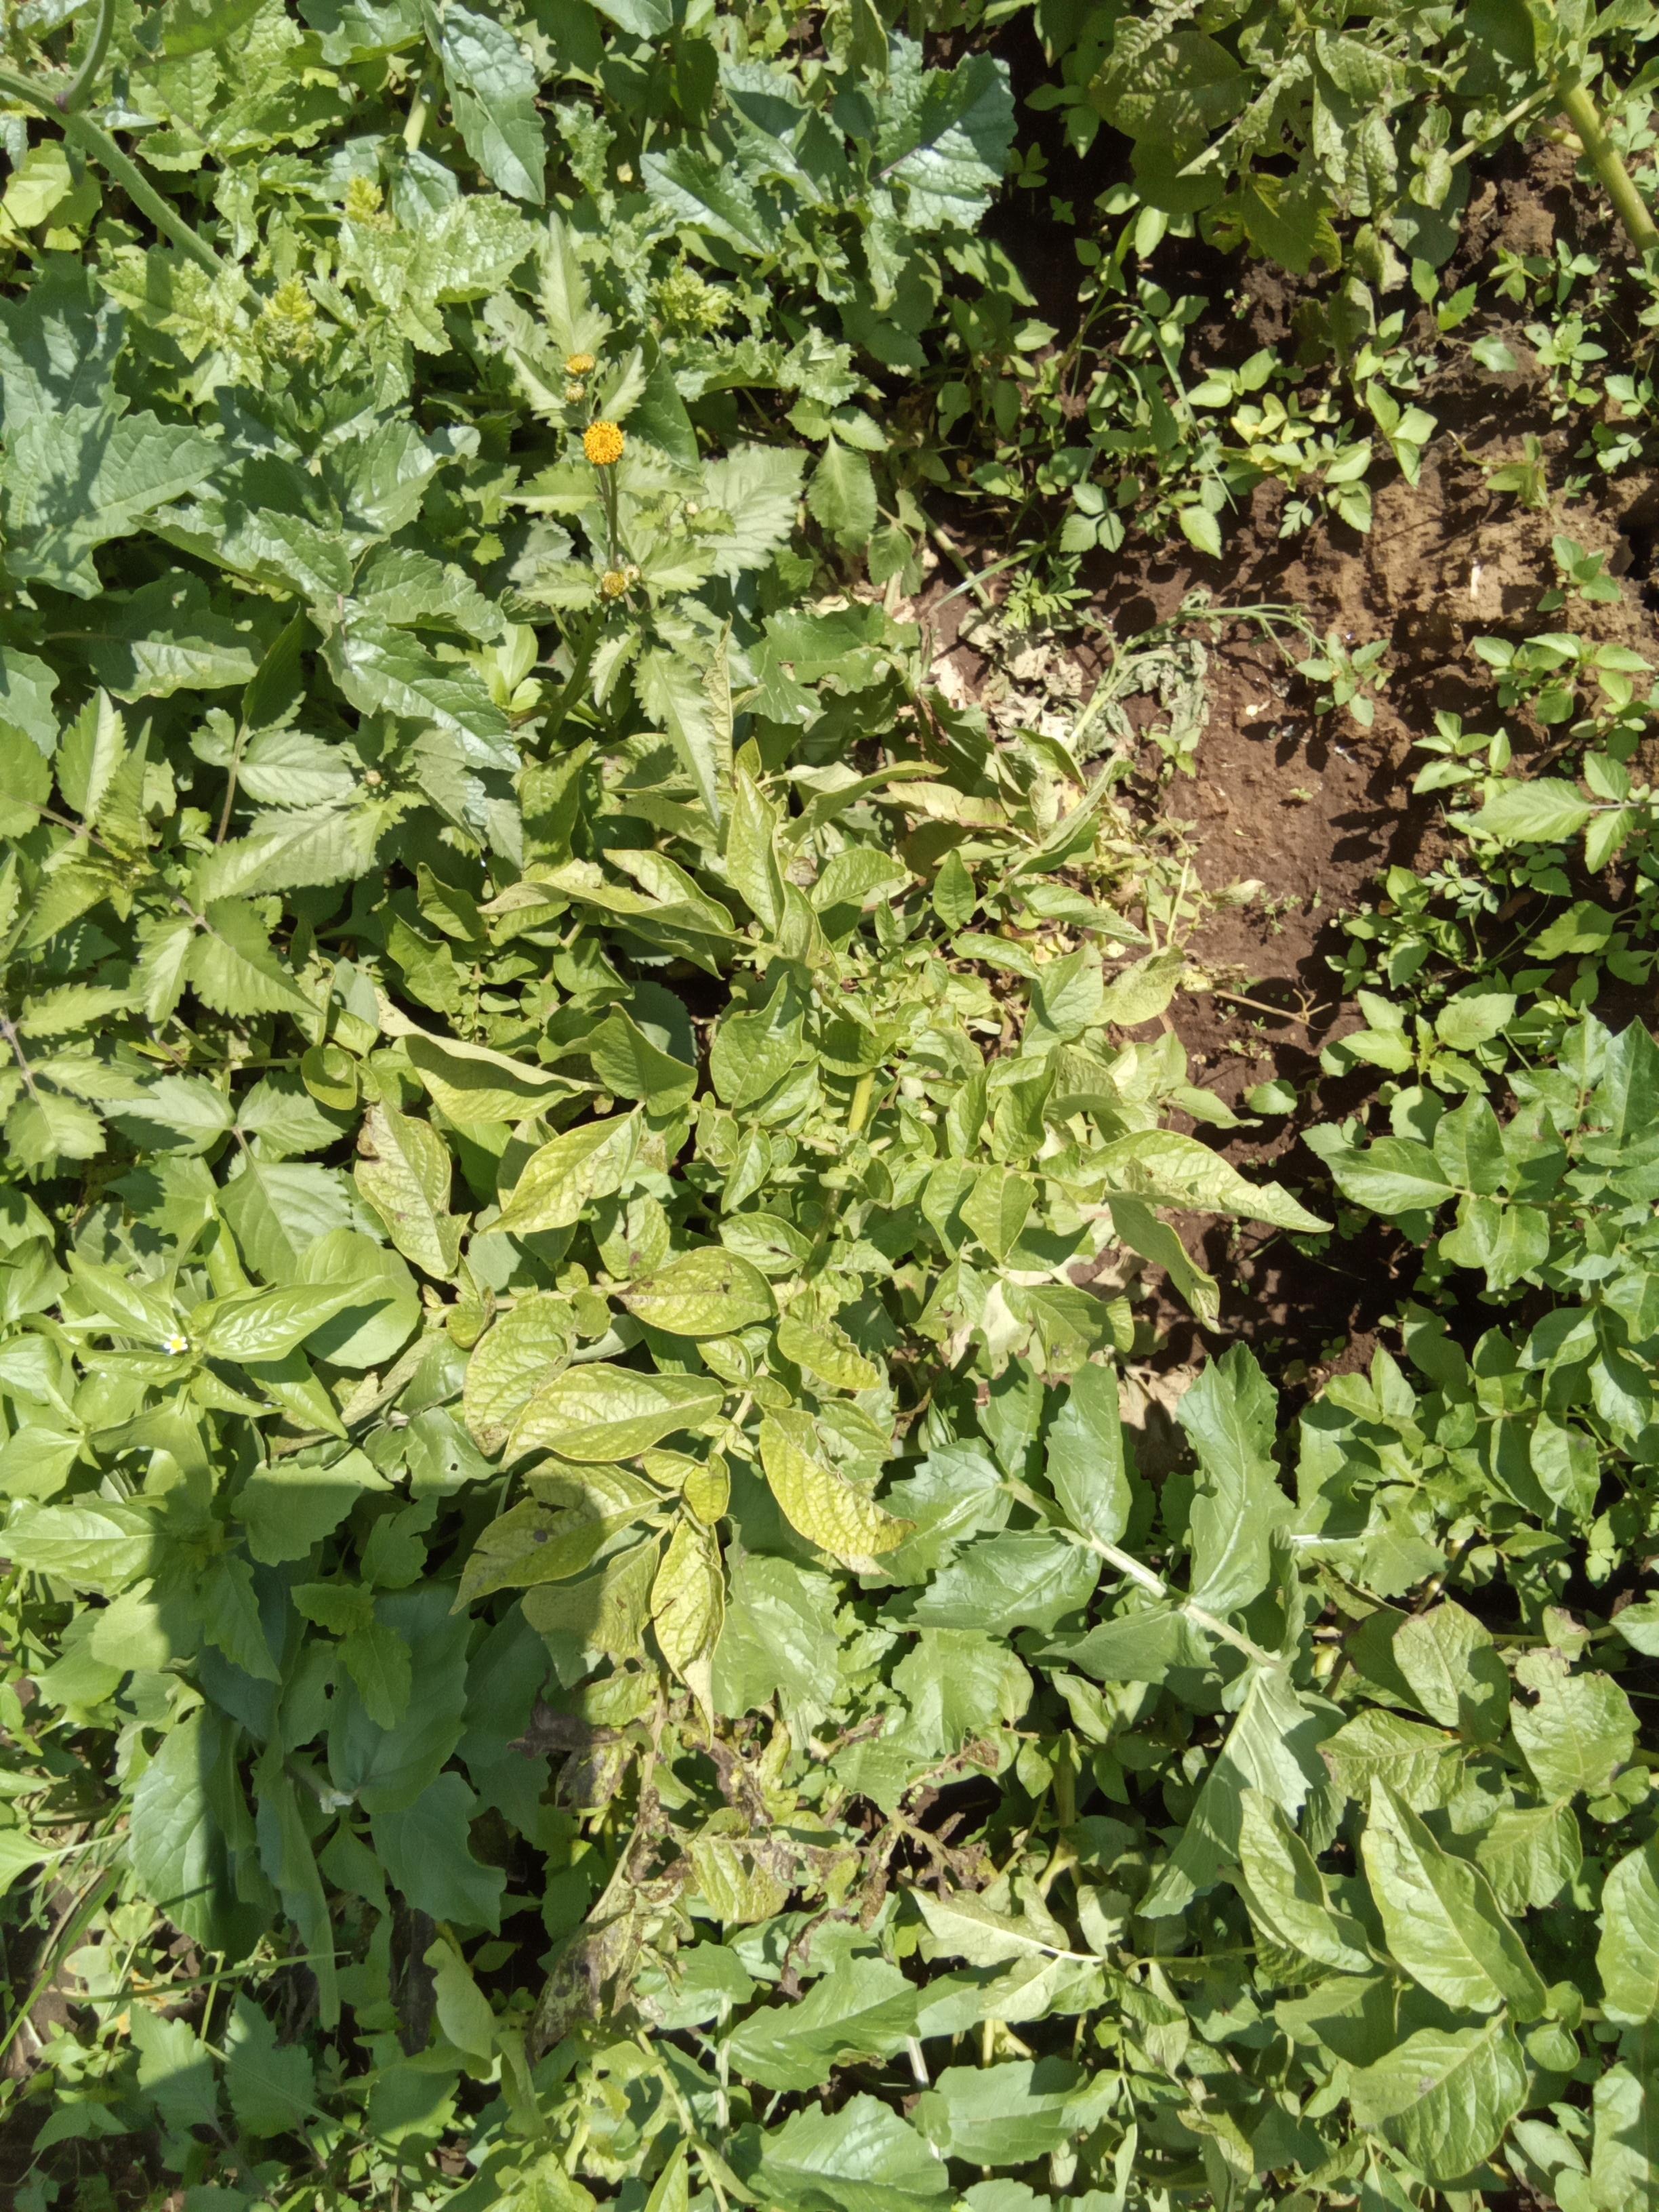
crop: potato
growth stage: vegetative
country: Kenya
